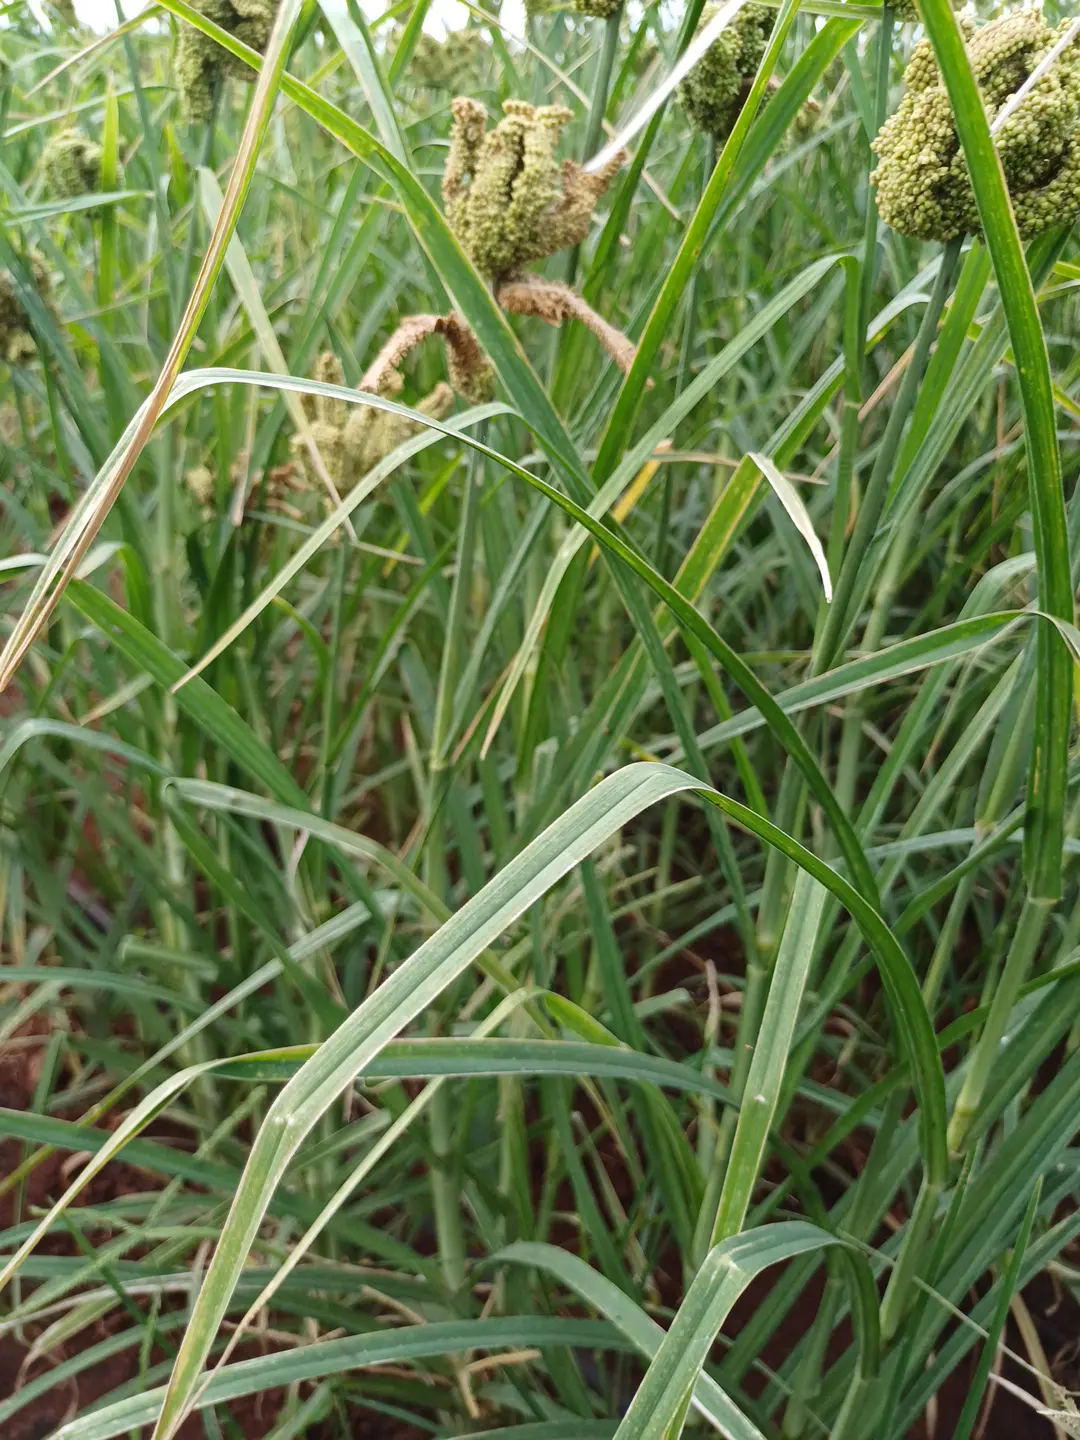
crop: finger millet
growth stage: filling grain
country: Kenya
